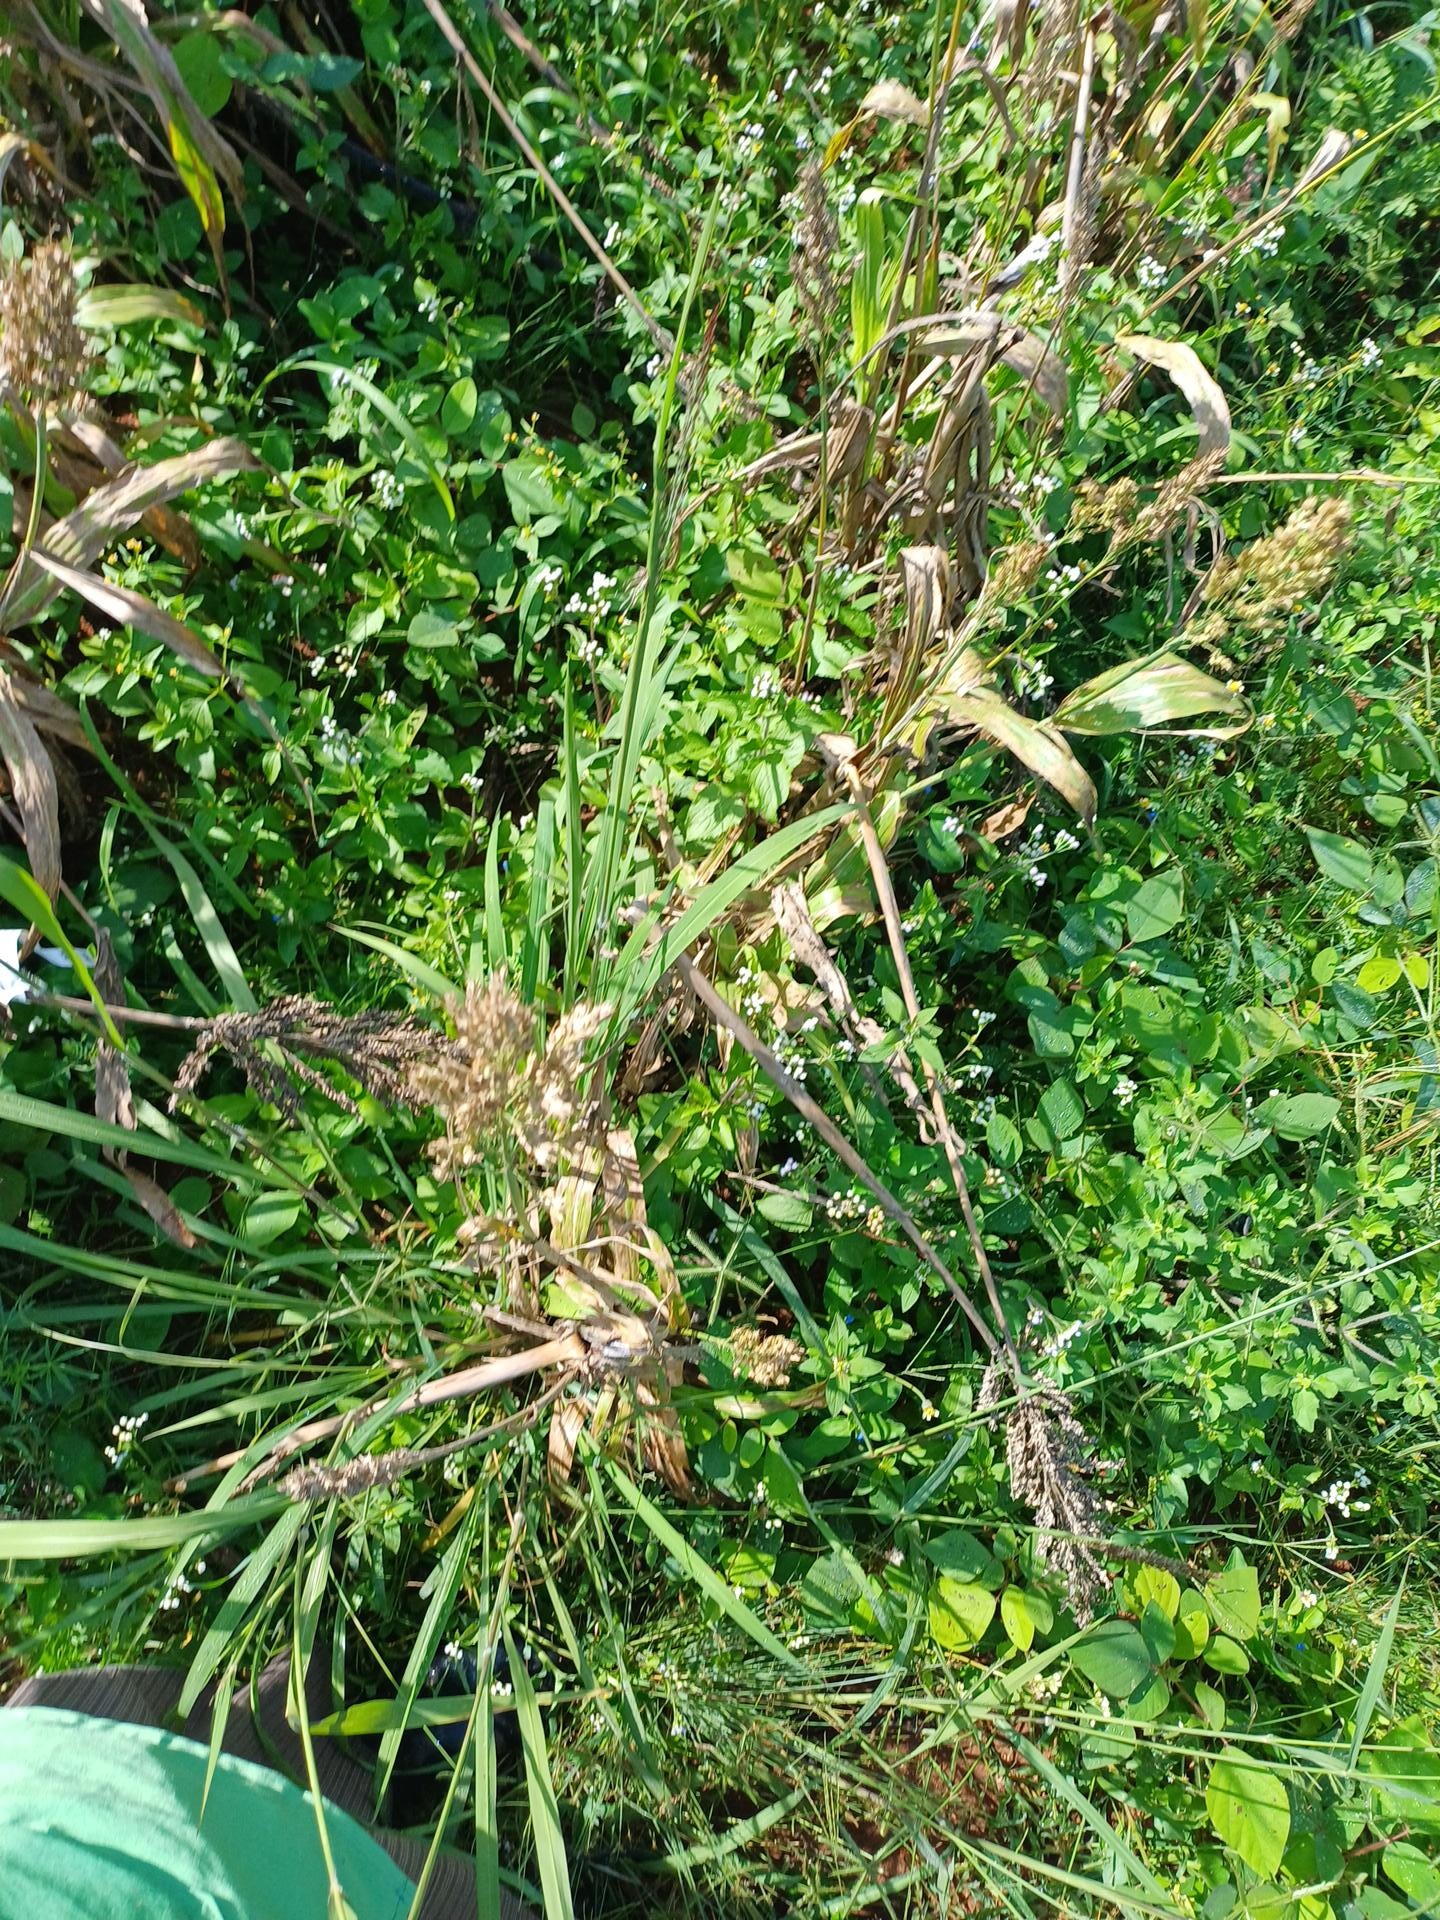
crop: sorghum
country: Kenya
